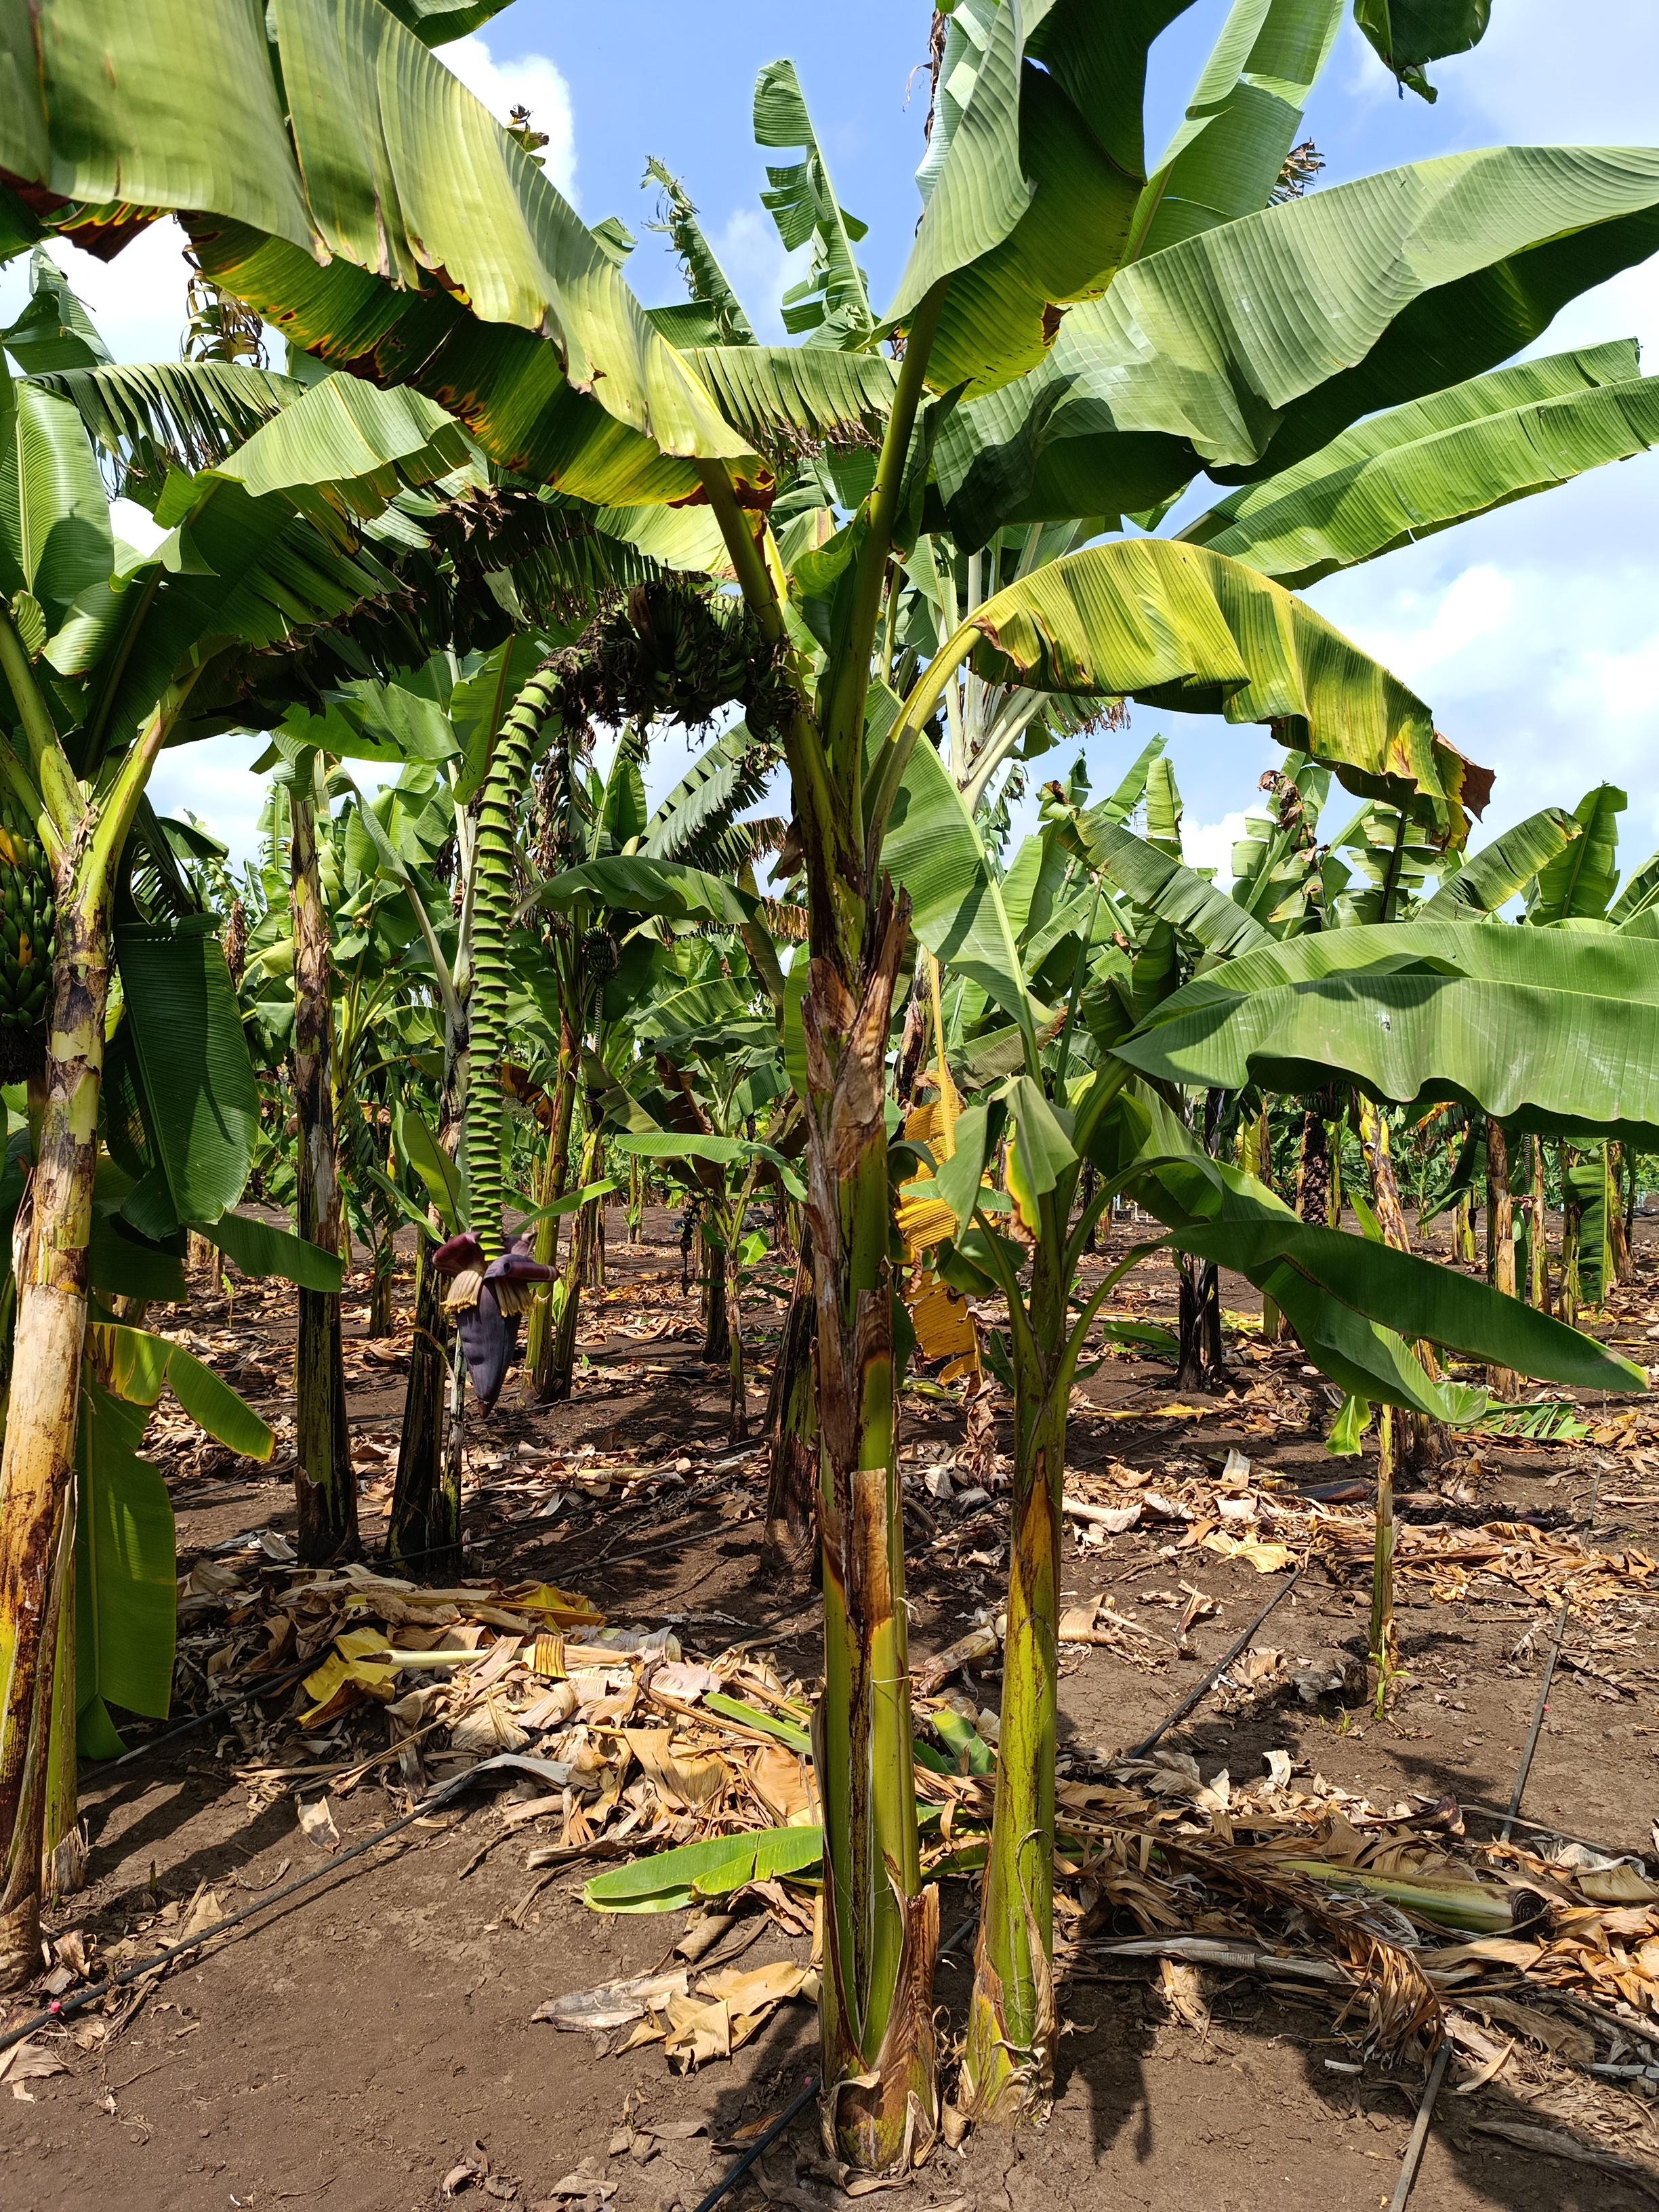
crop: banana
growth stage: development fruit
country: Tanzania
